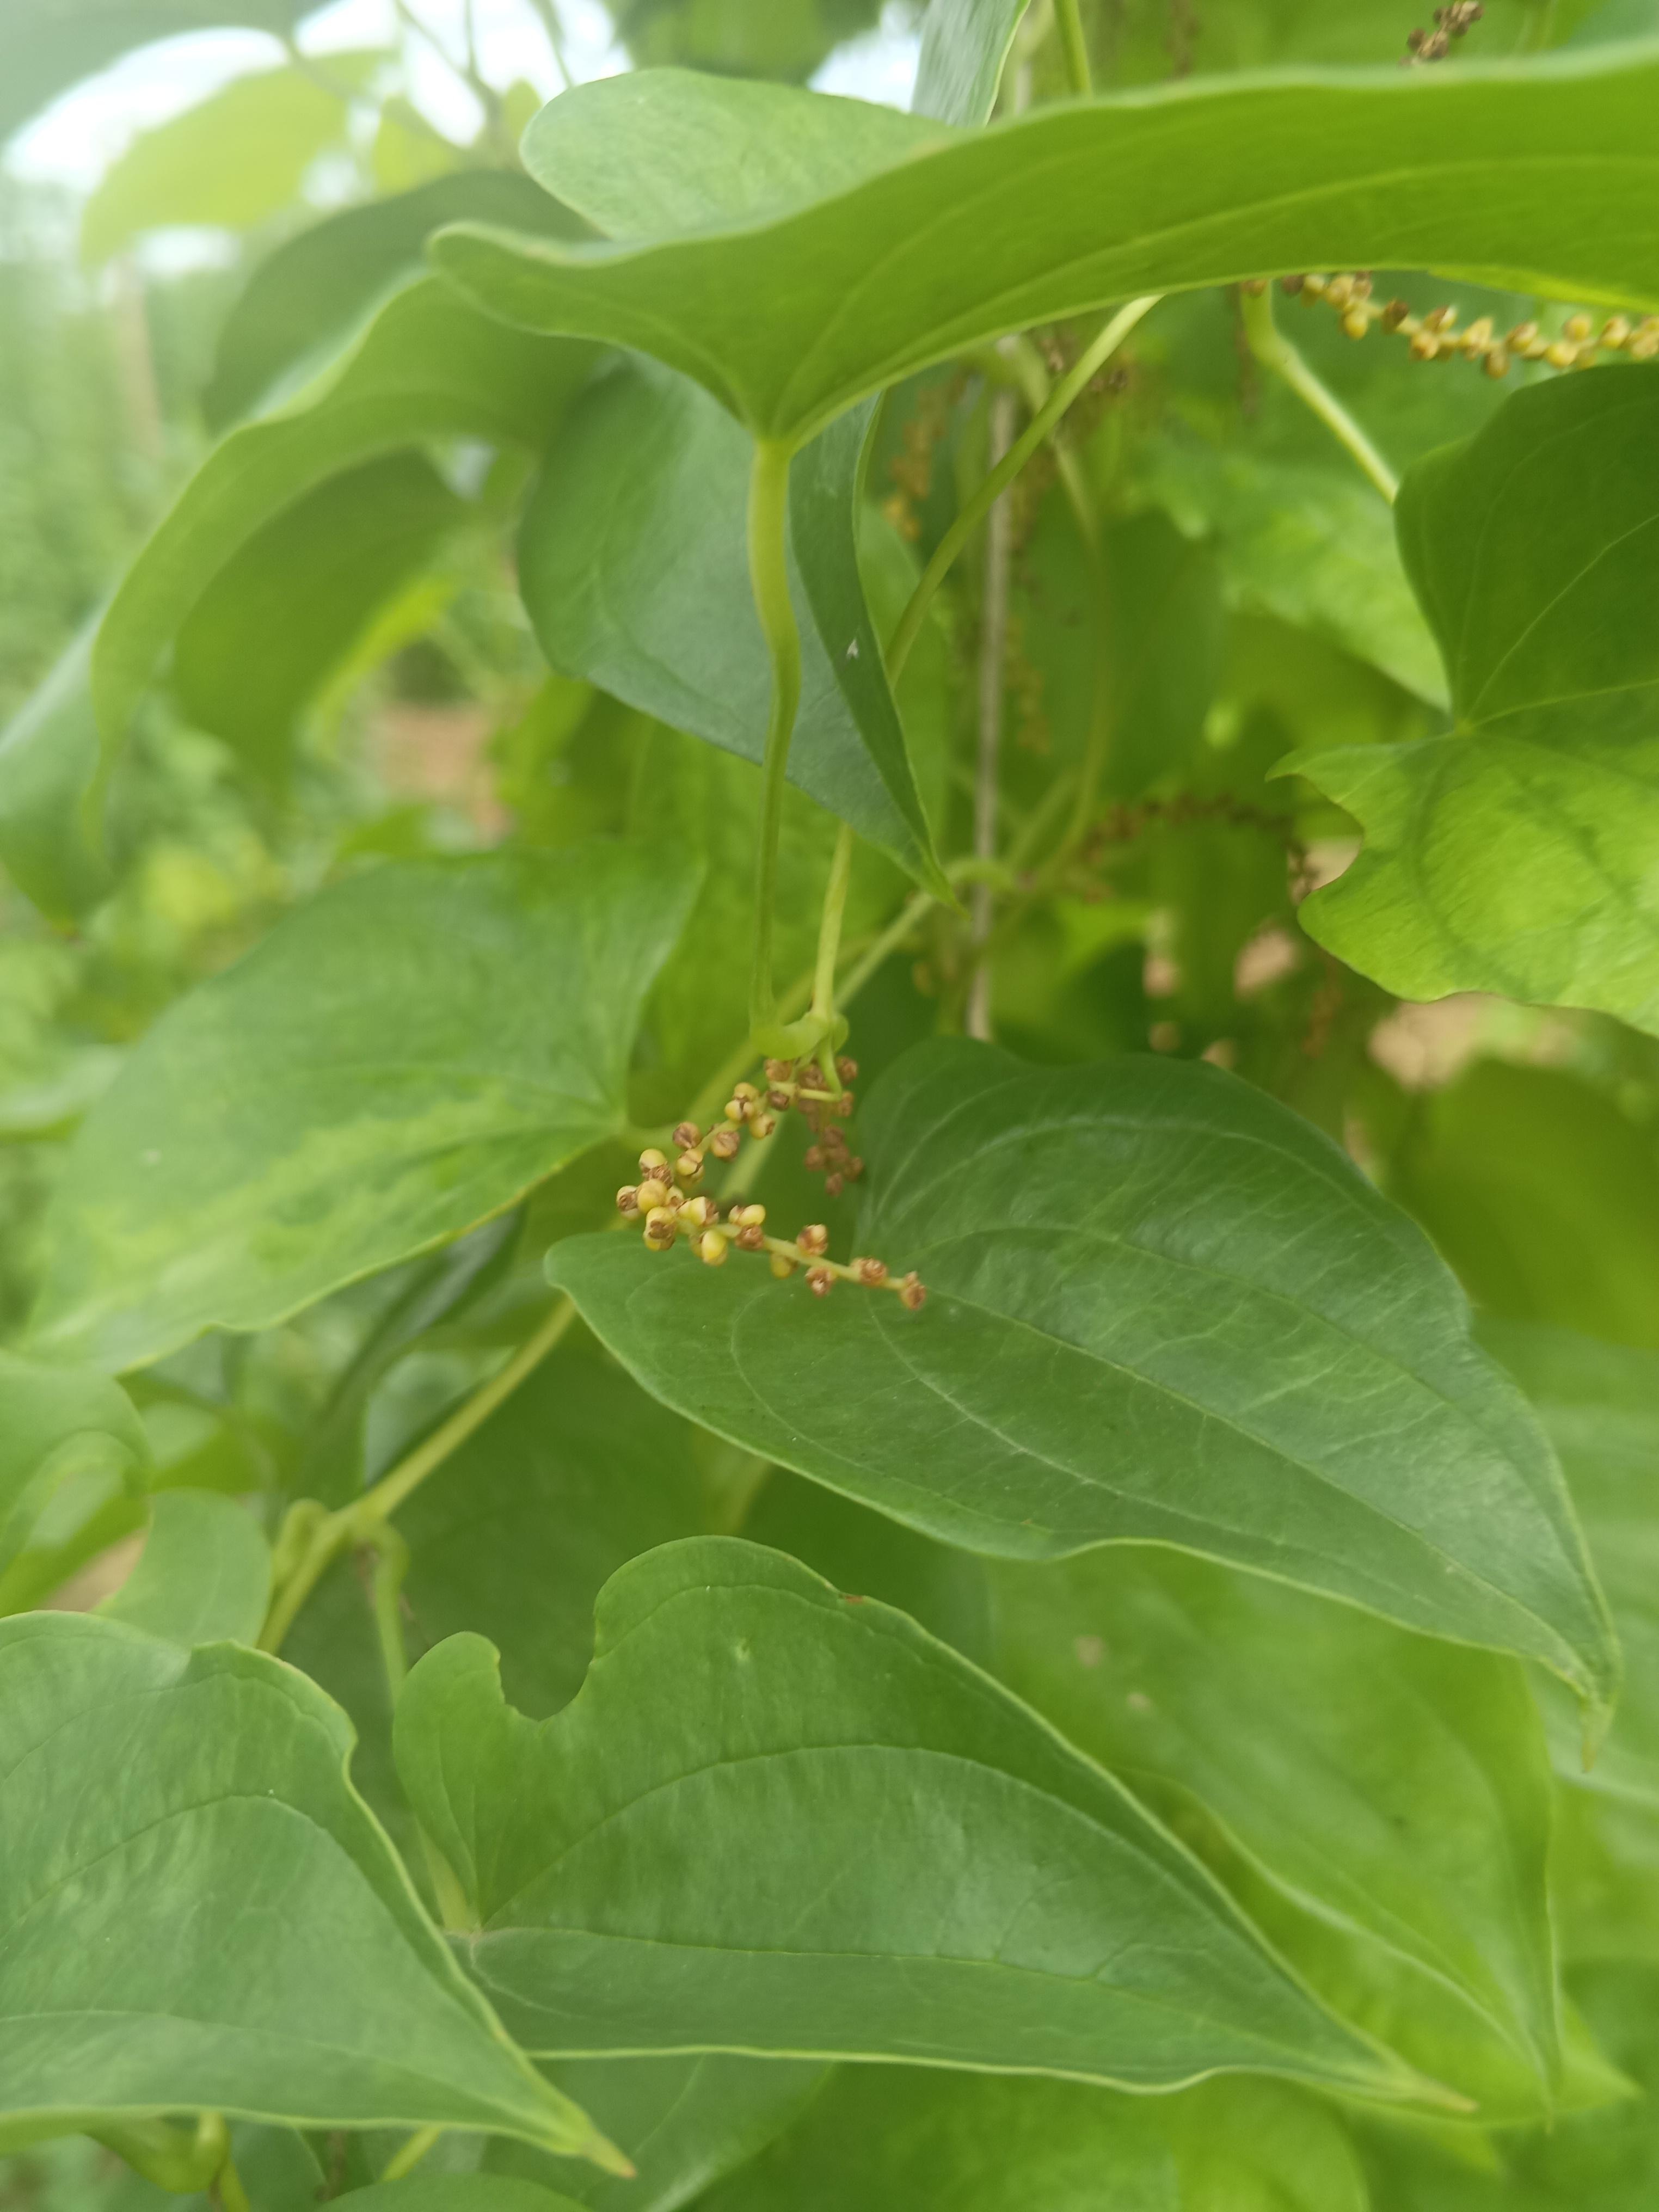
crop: yam
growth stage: flowering
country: Nigeria
